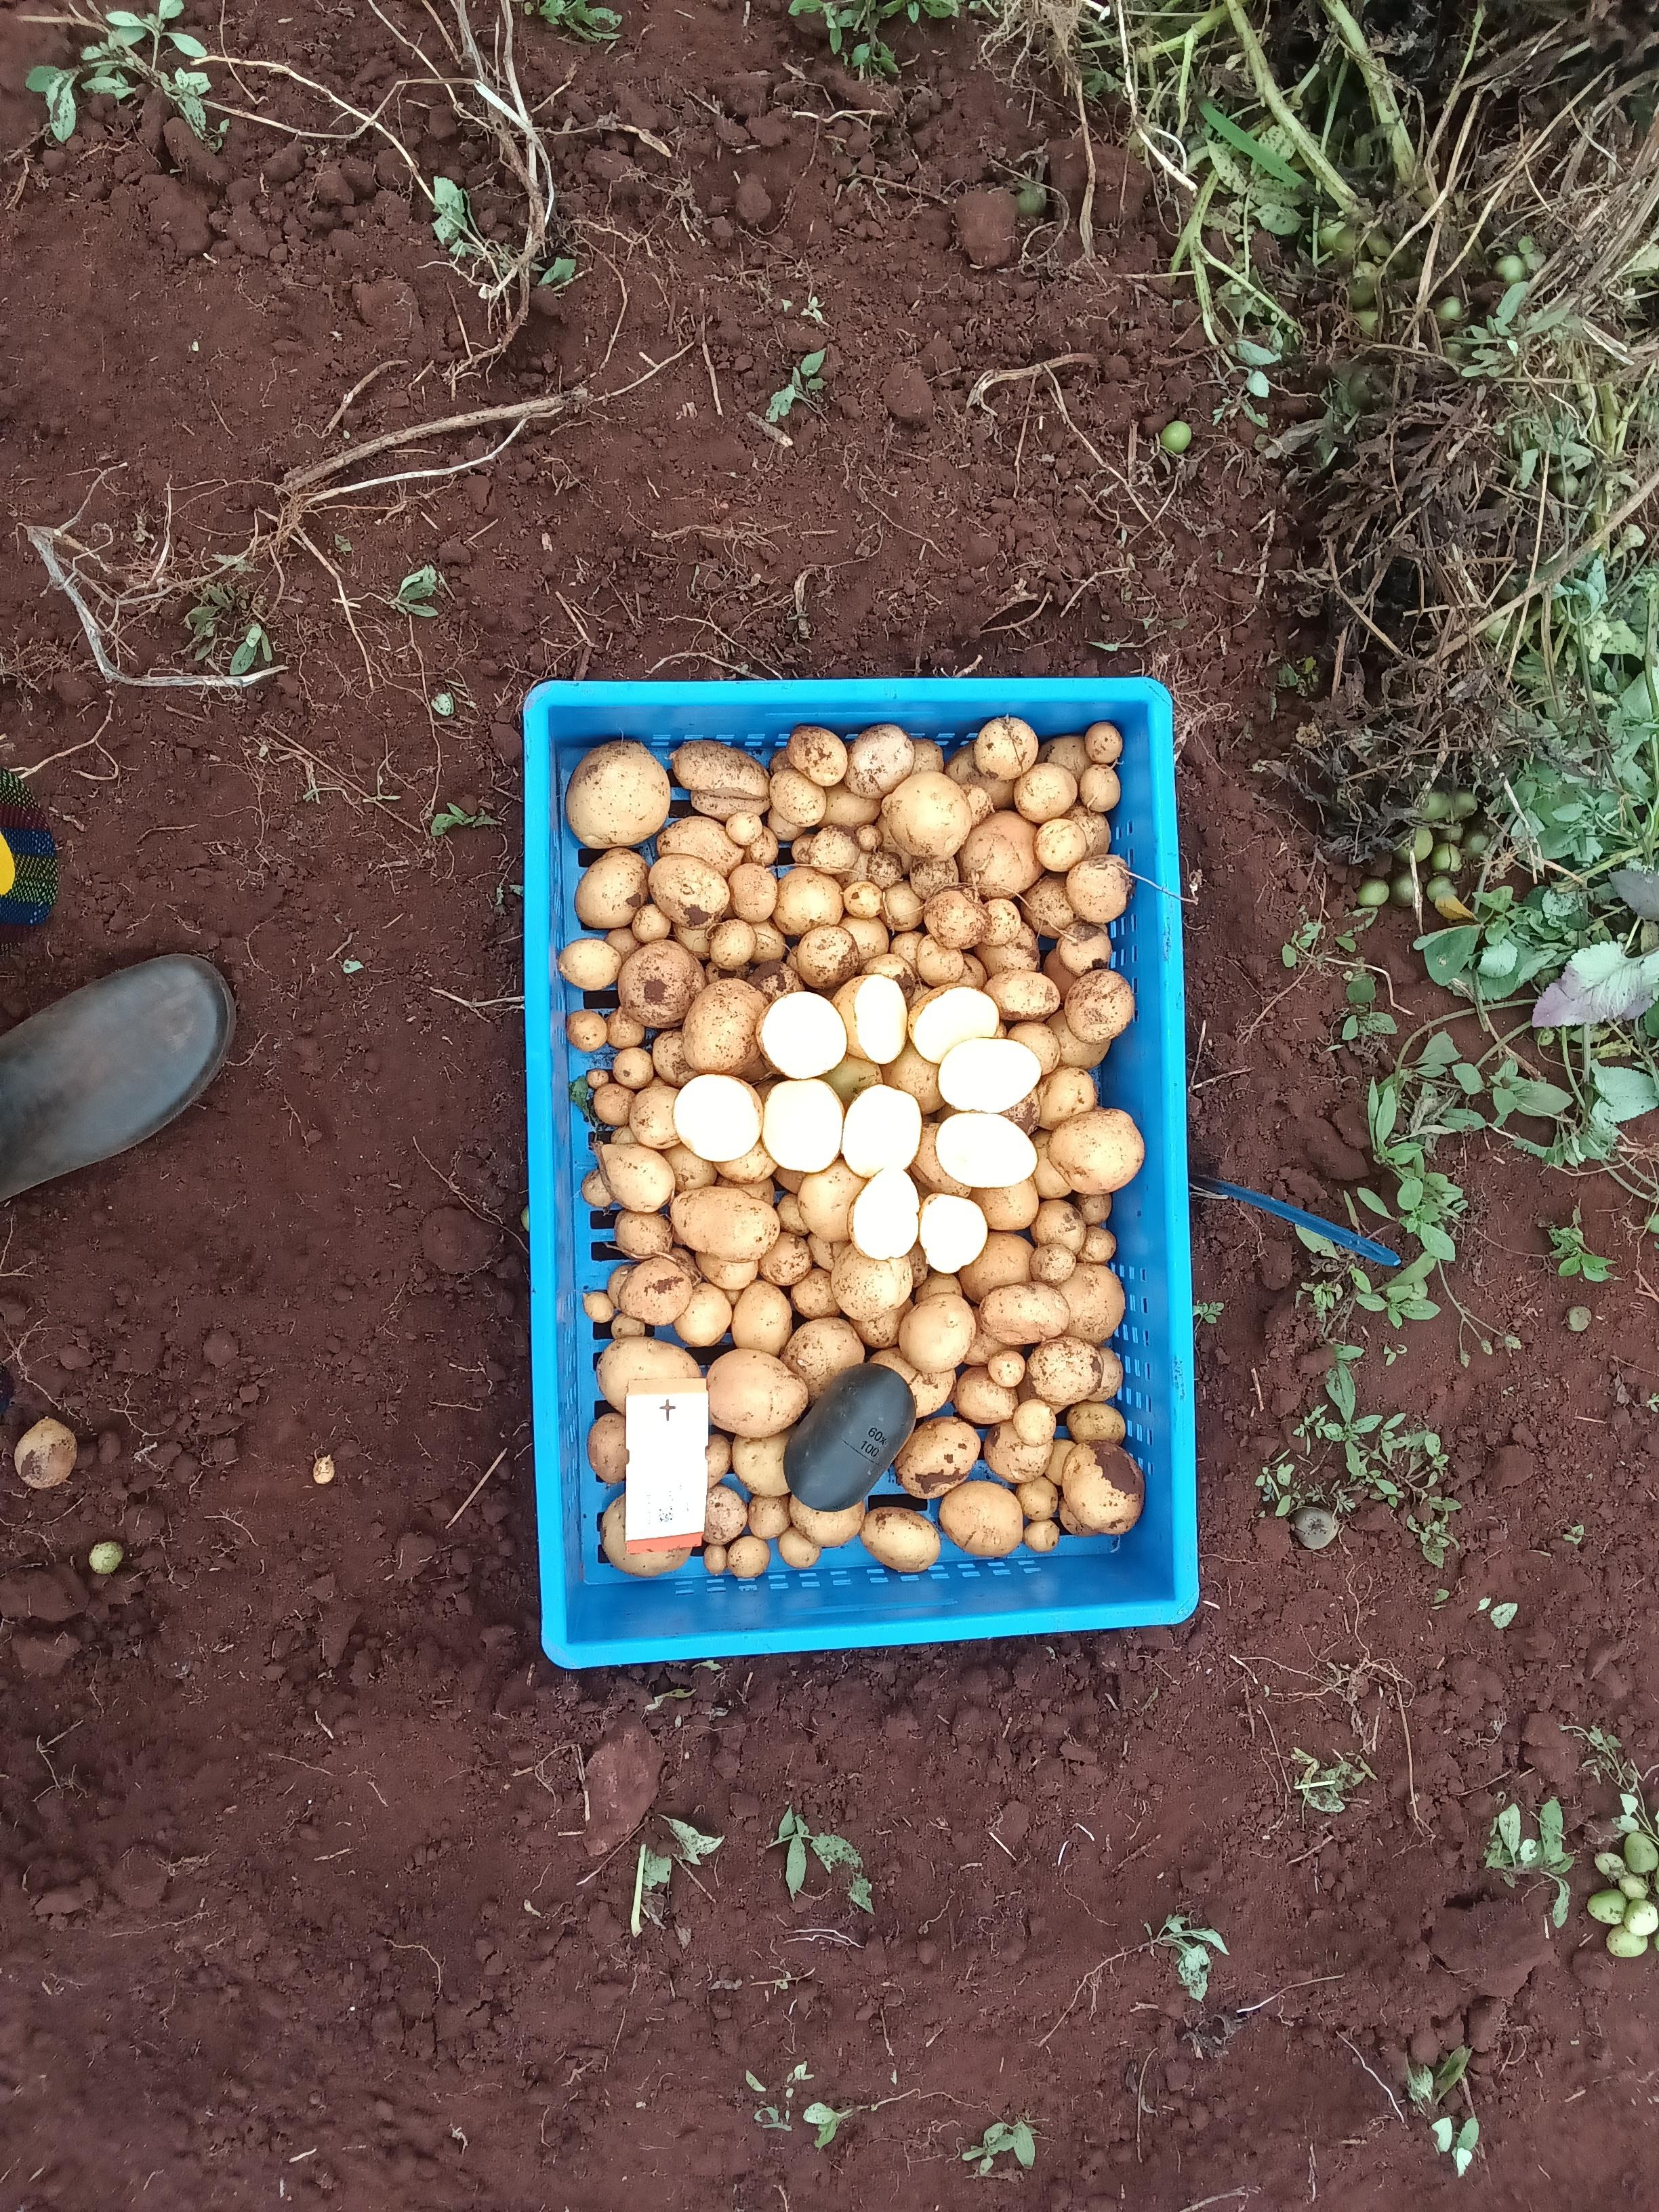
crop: potato
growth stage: harvest maturity
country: Kenya
